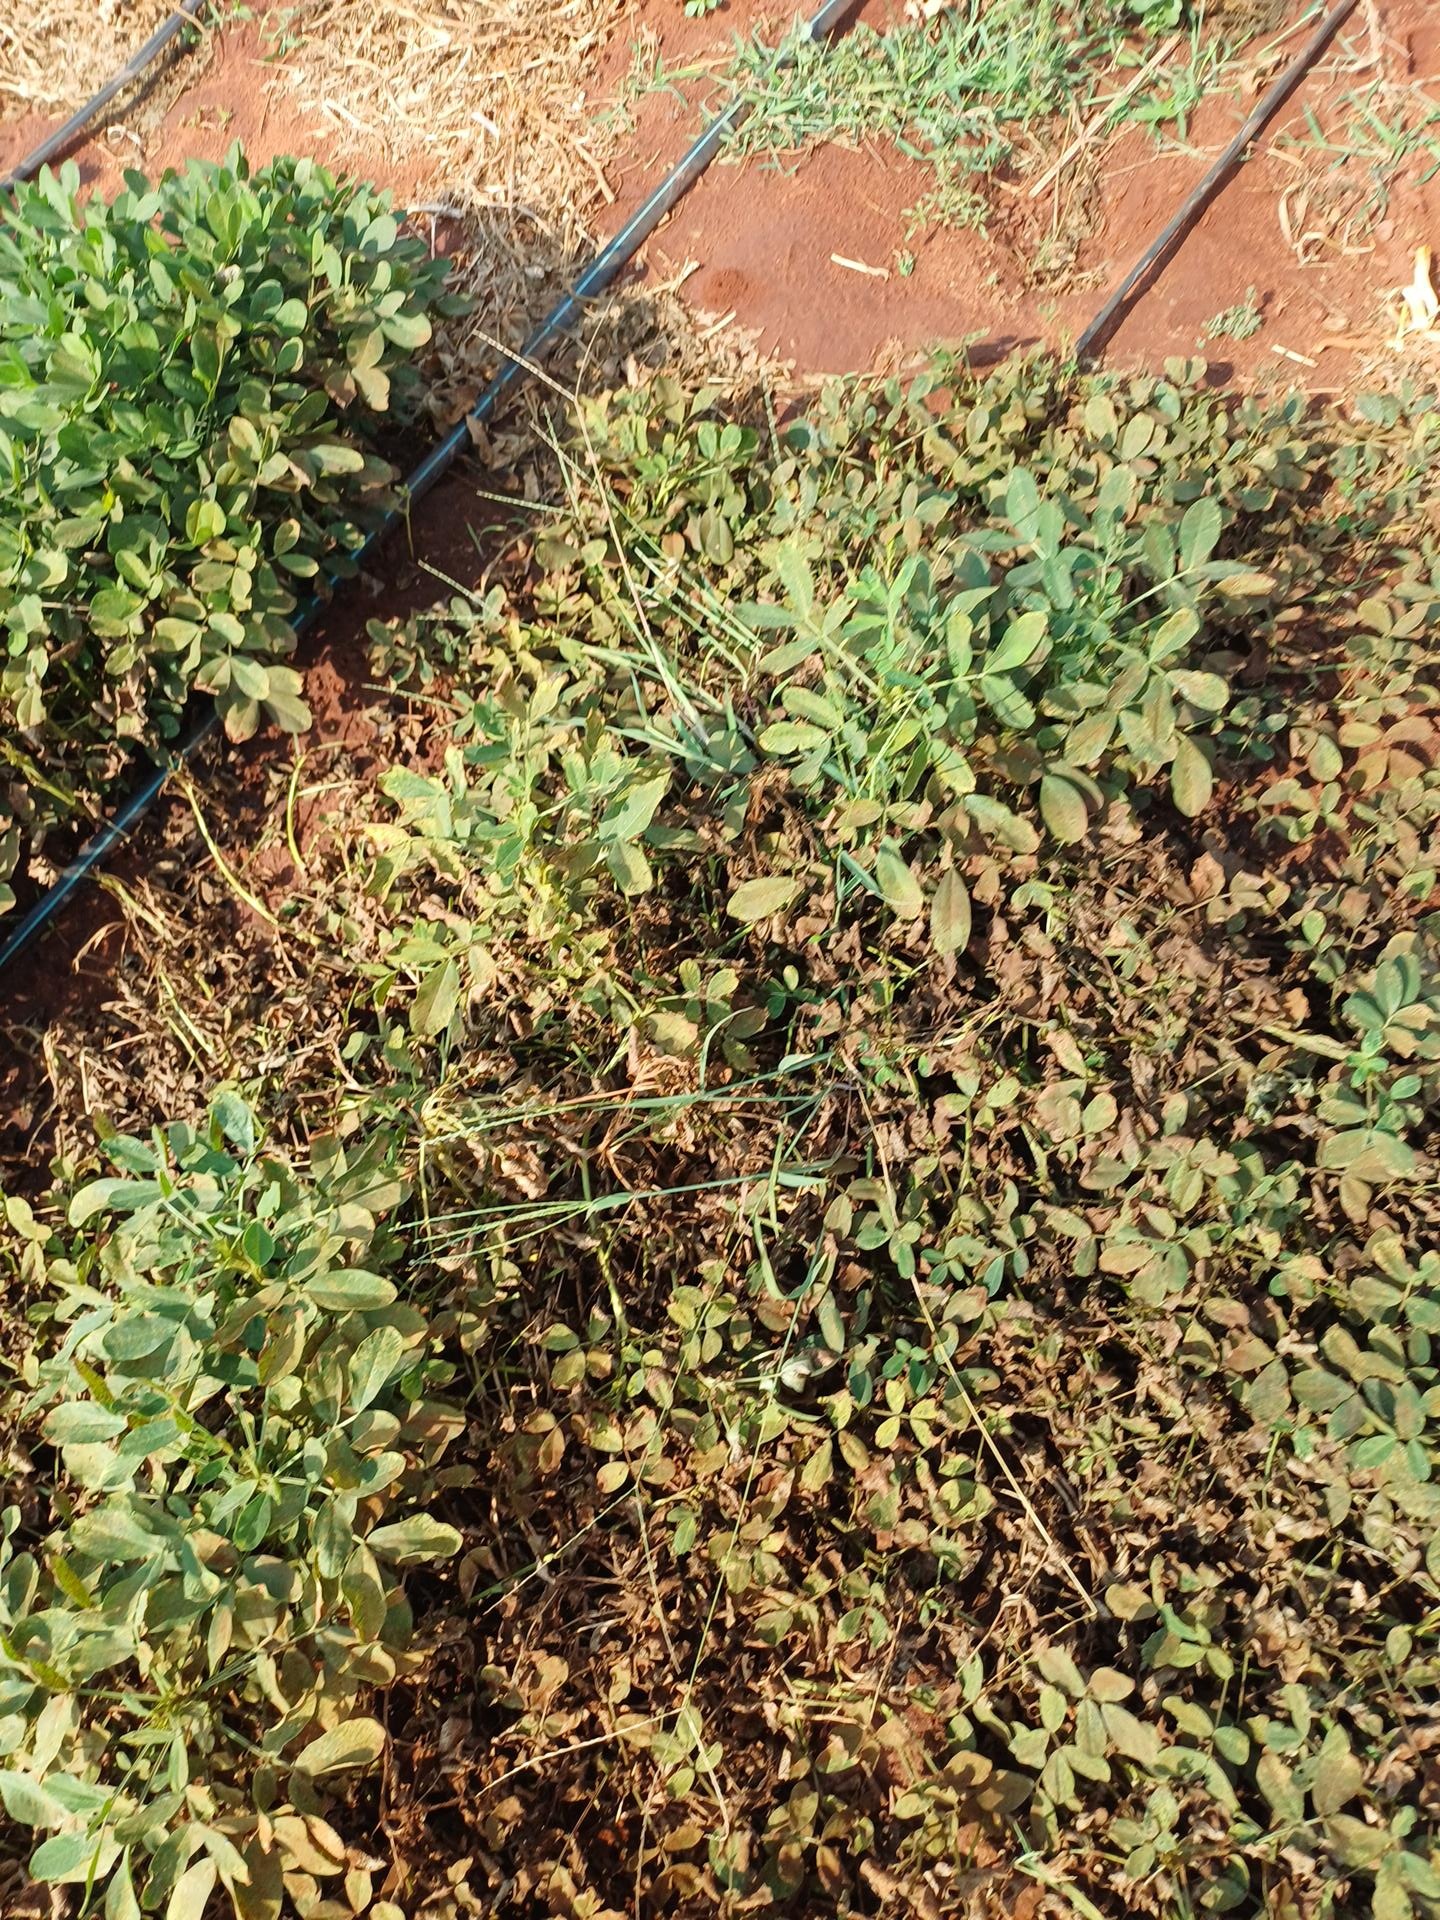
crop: groundnut
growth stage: maturity
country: Kenya
